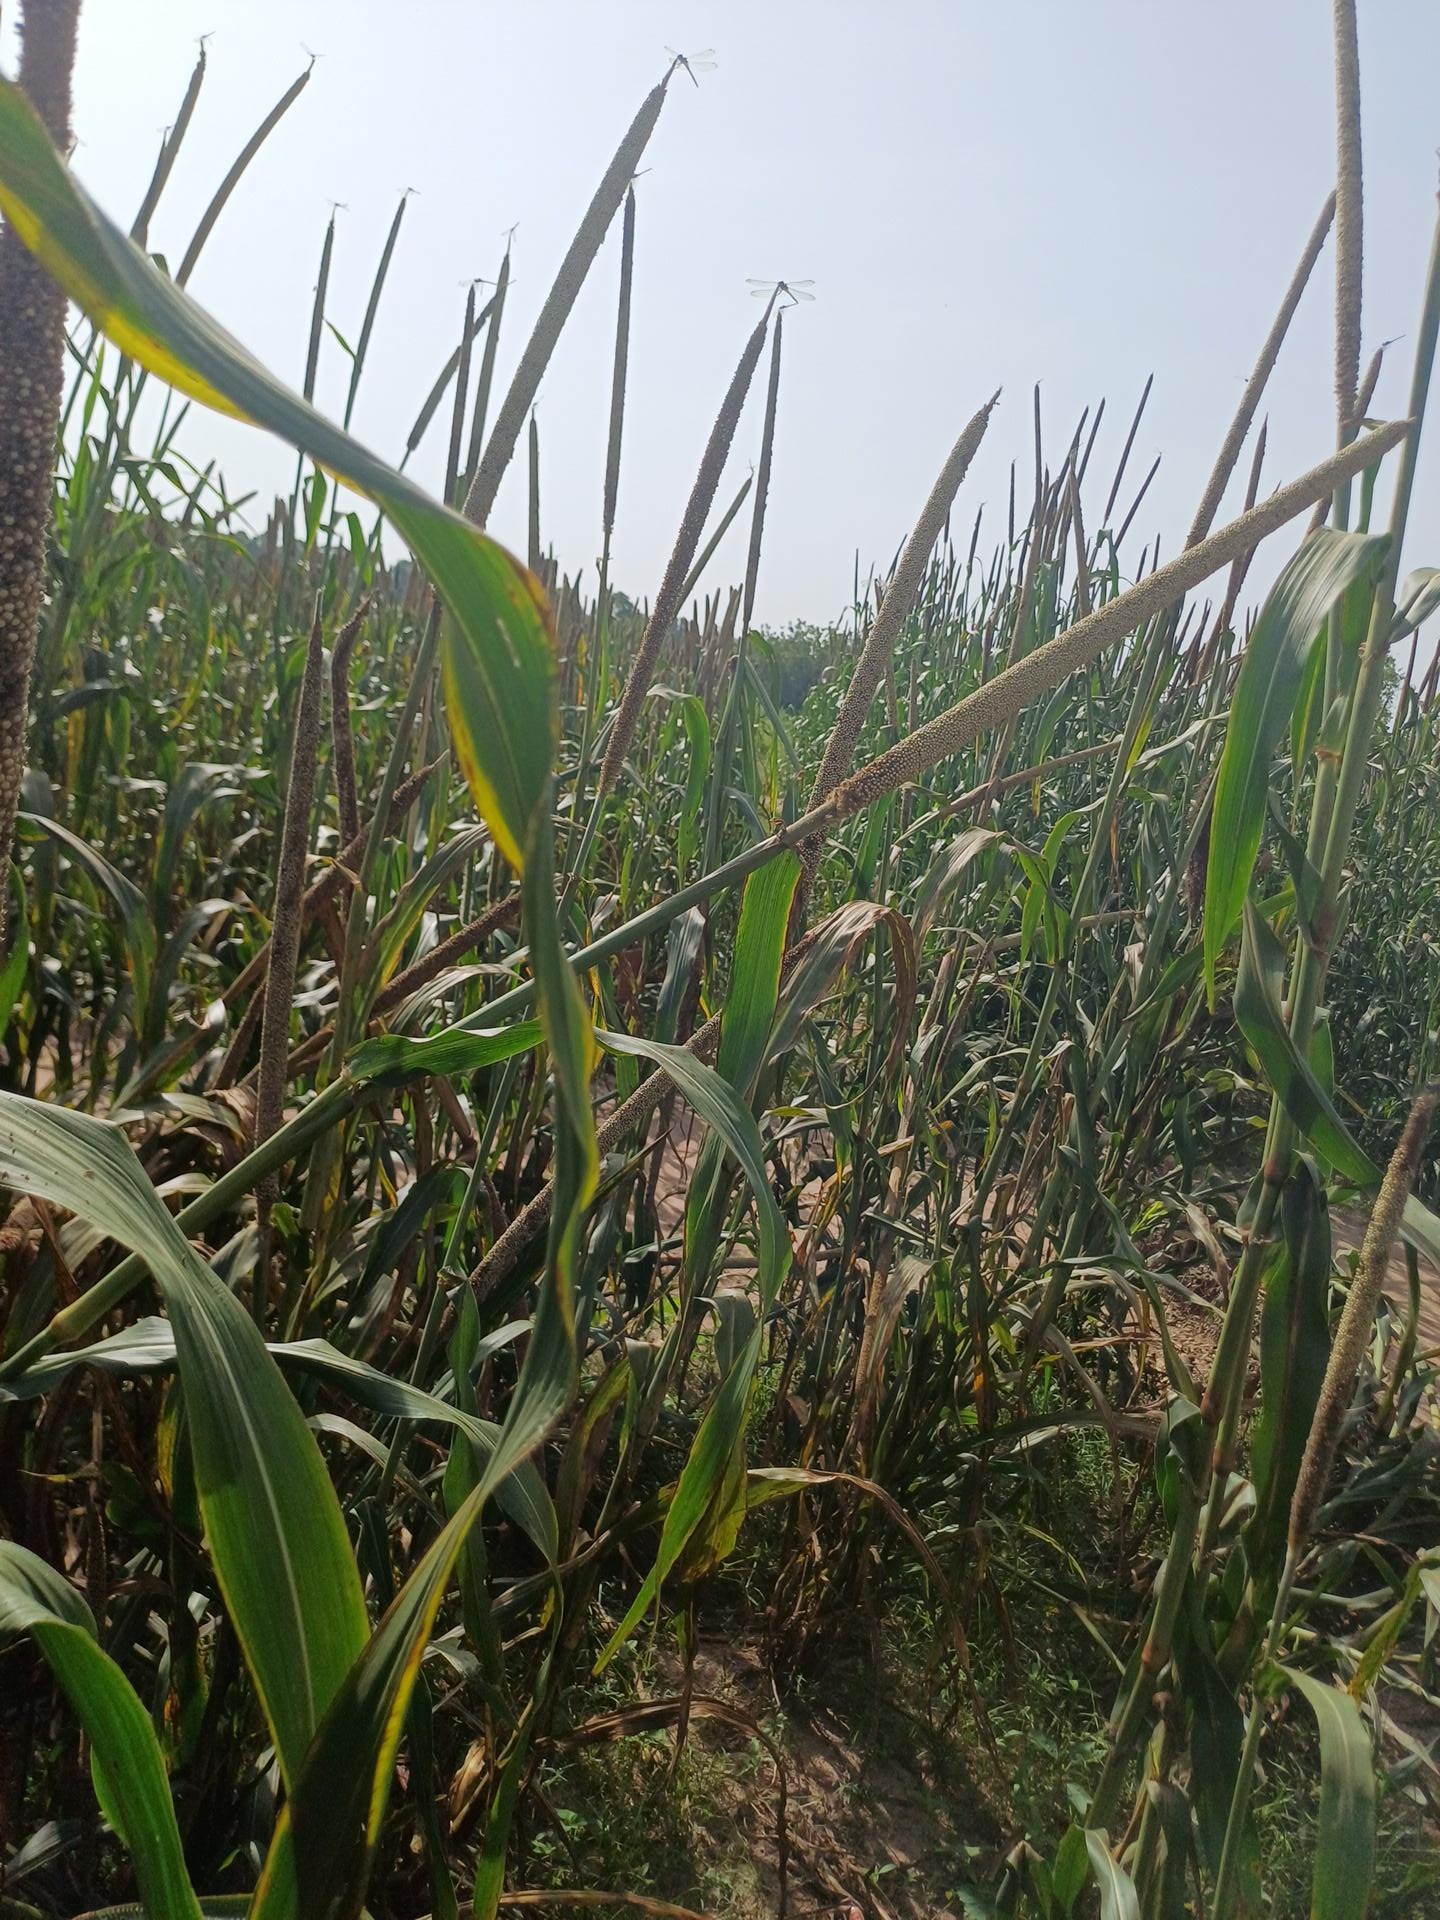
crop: pearl millet
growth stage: filling grain
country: Senegal
